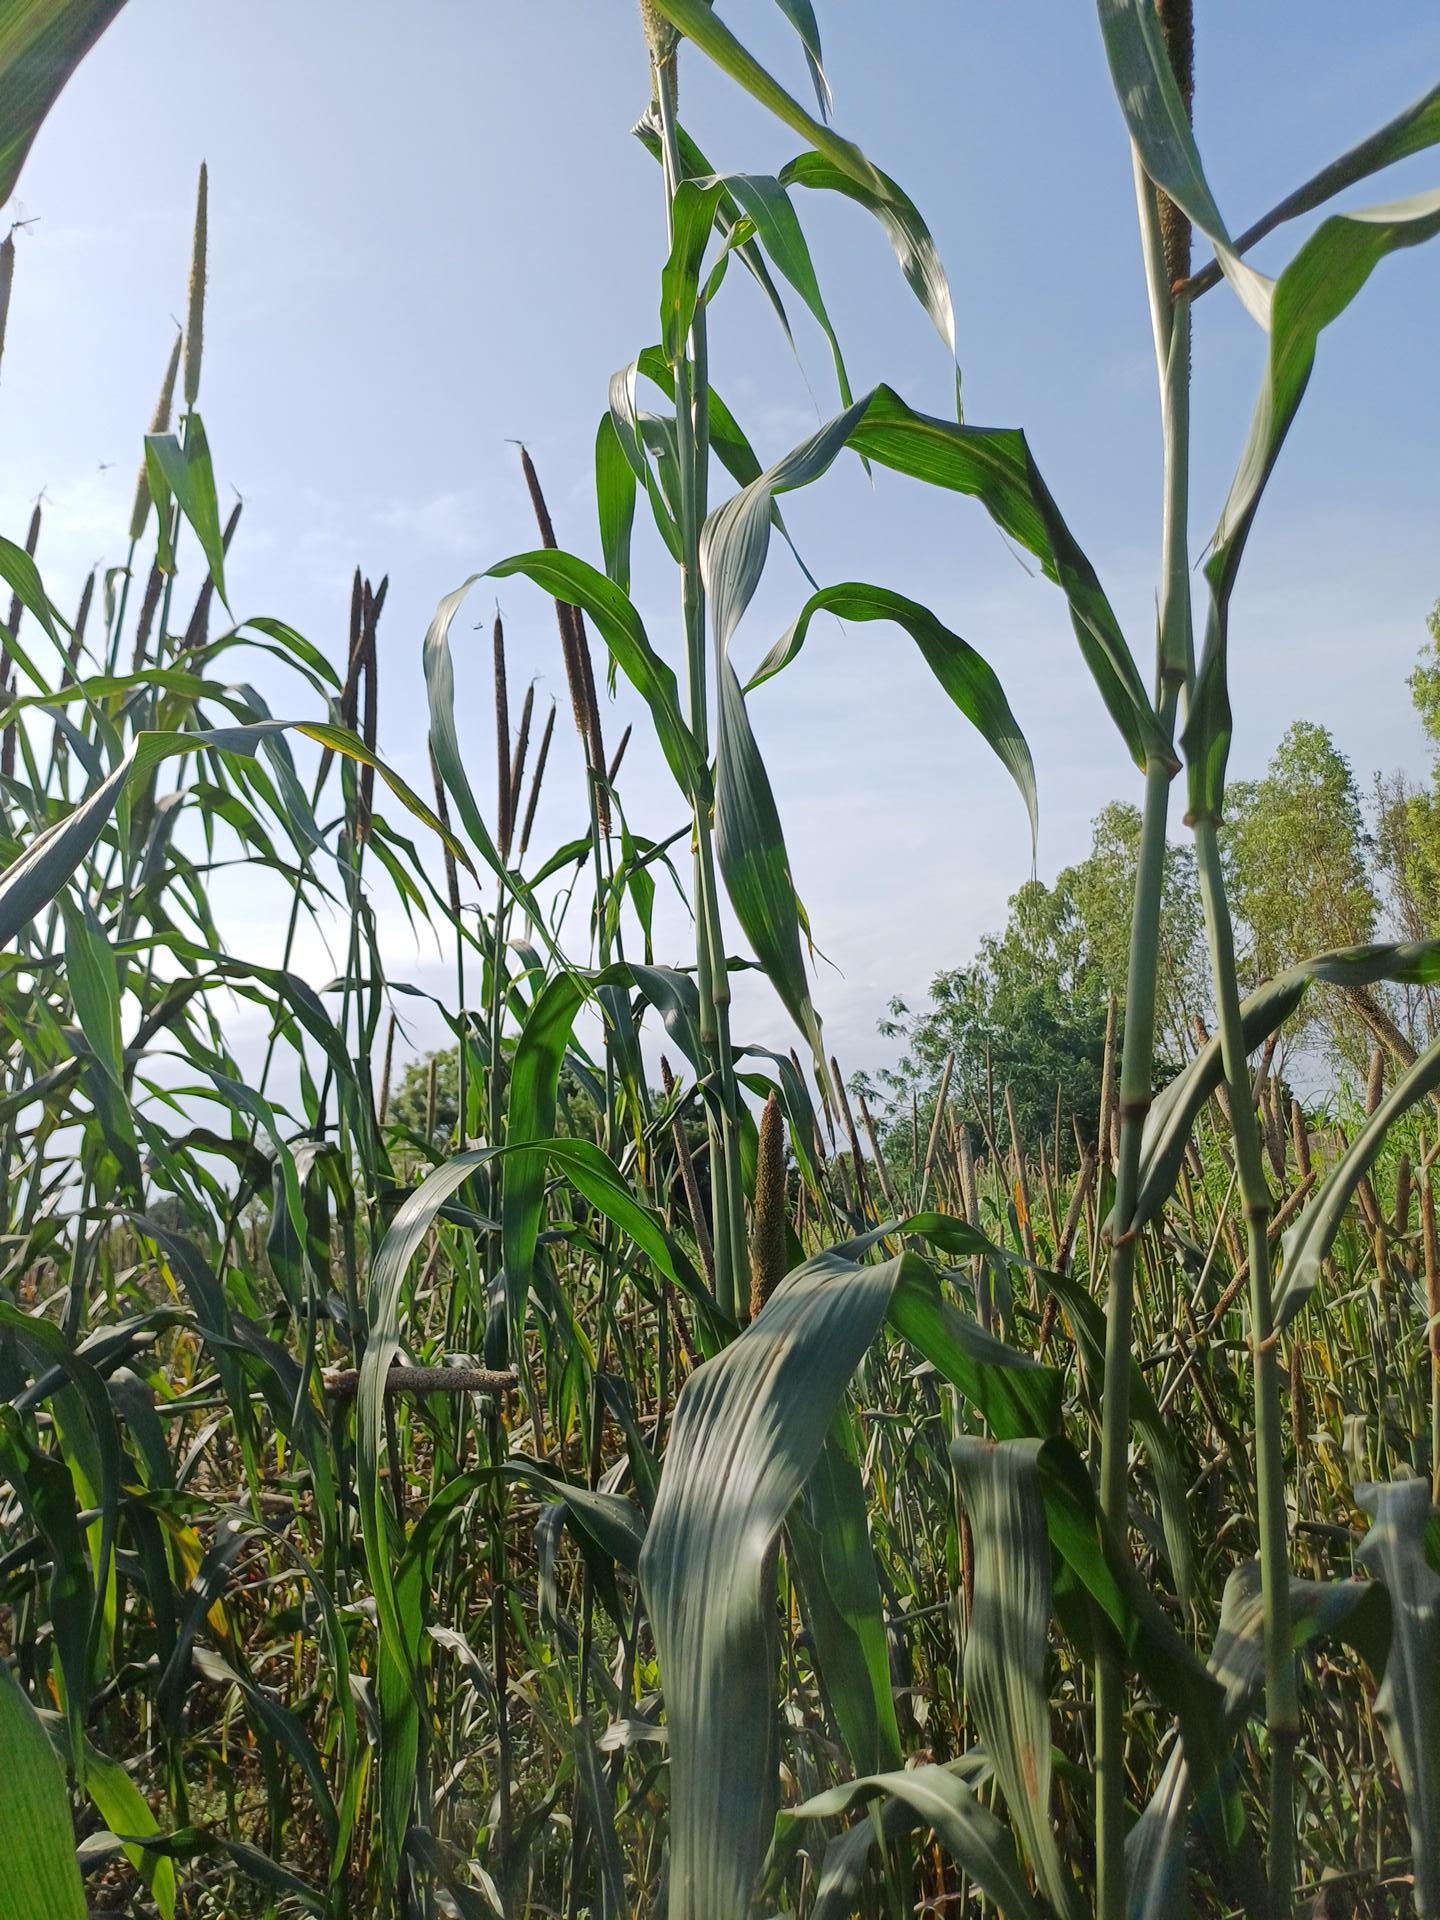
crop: pearl millet
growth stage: filling grain
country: Senegal
